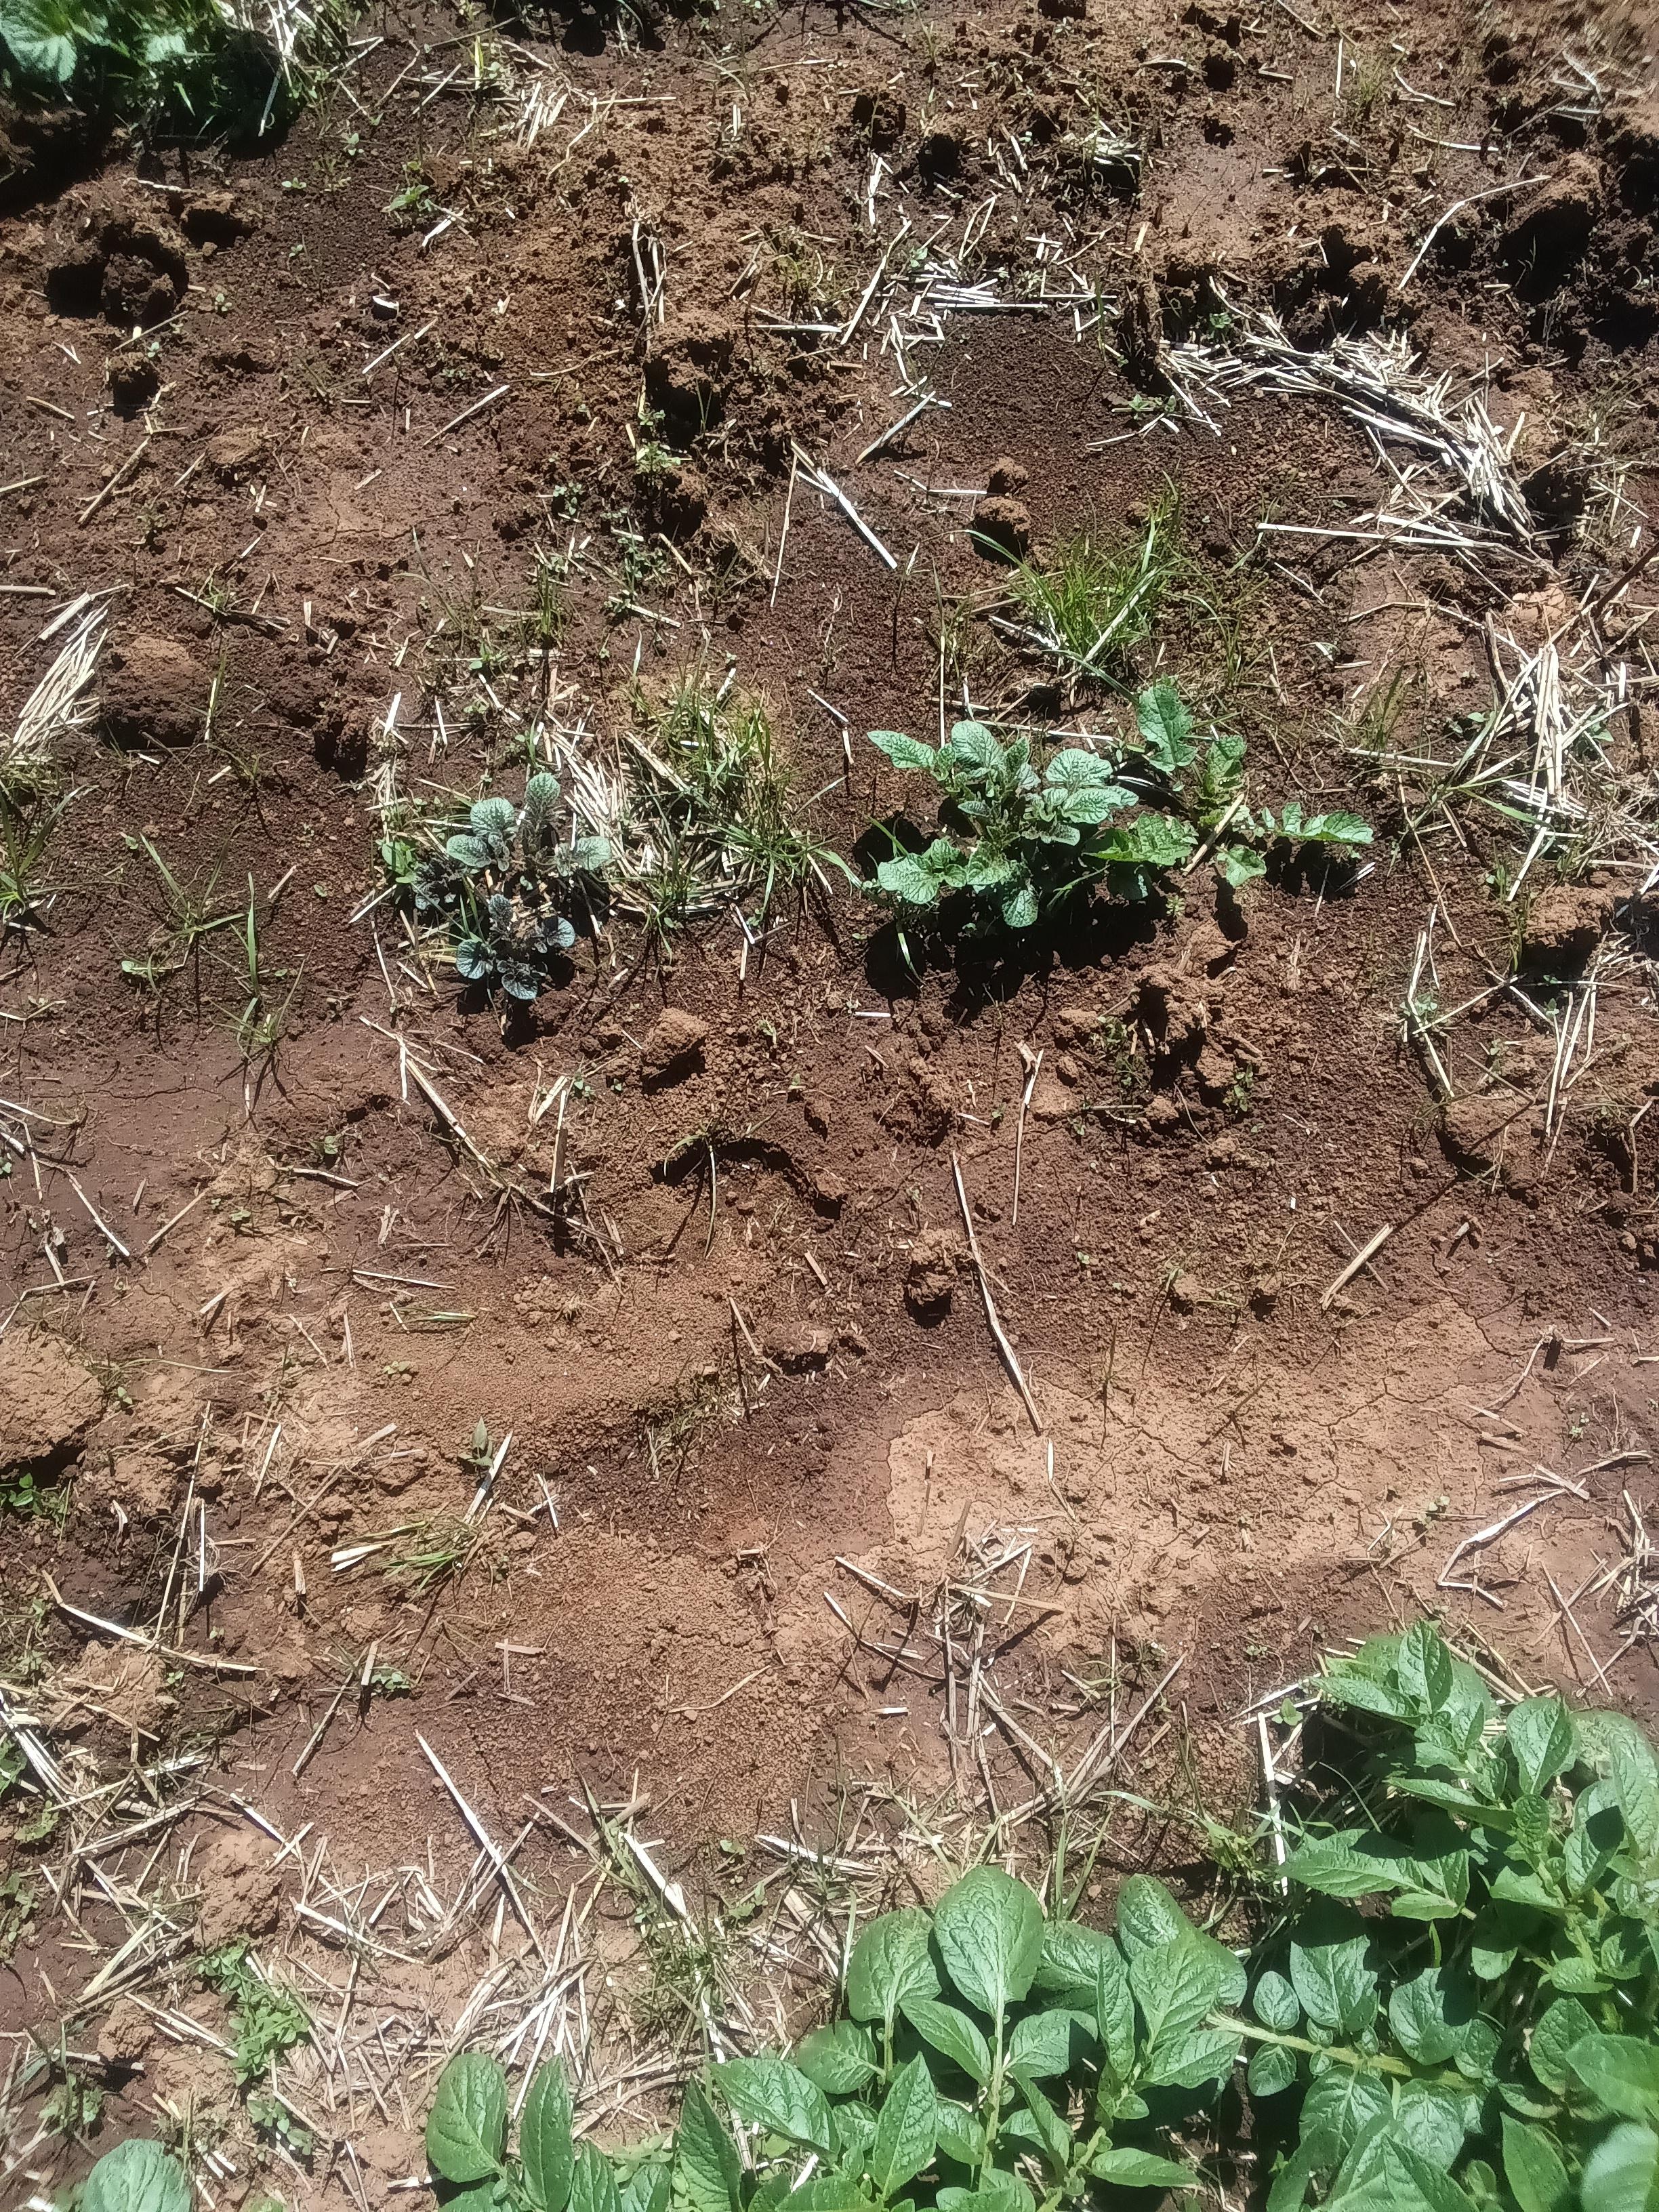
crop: potato
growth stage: emergence
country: Kenya
